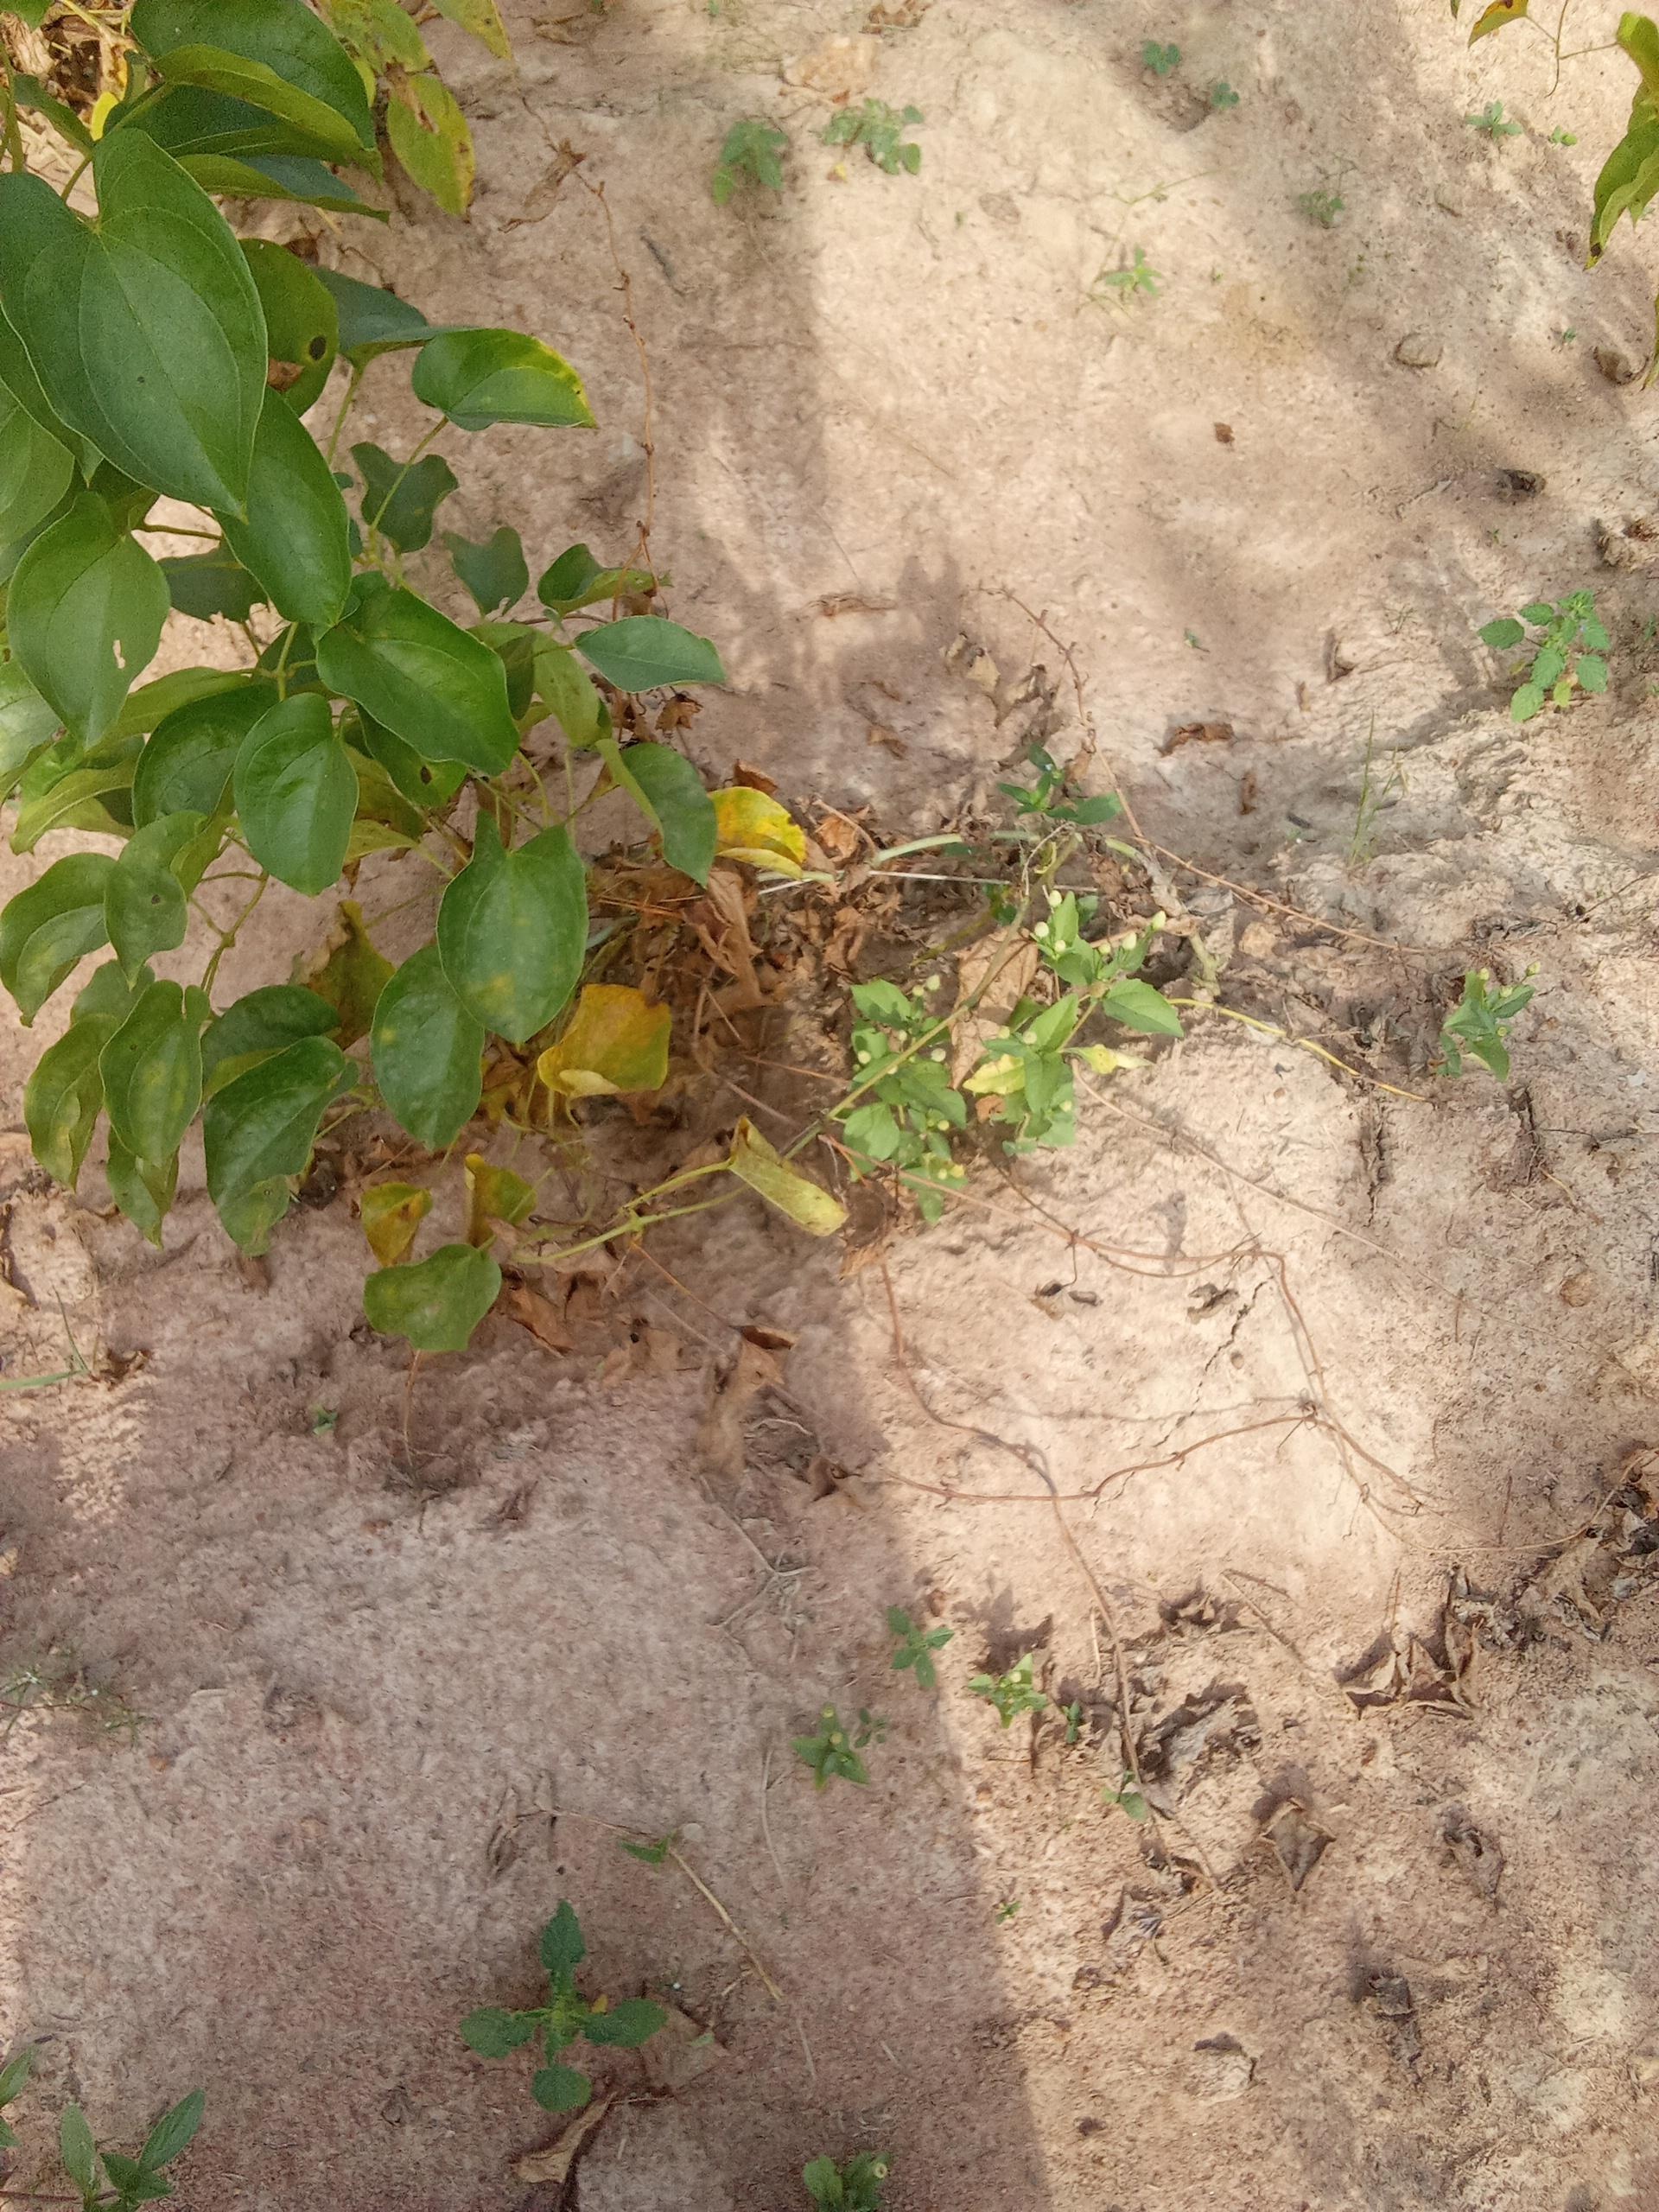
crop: yam
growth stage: maturity
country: Nigeria
